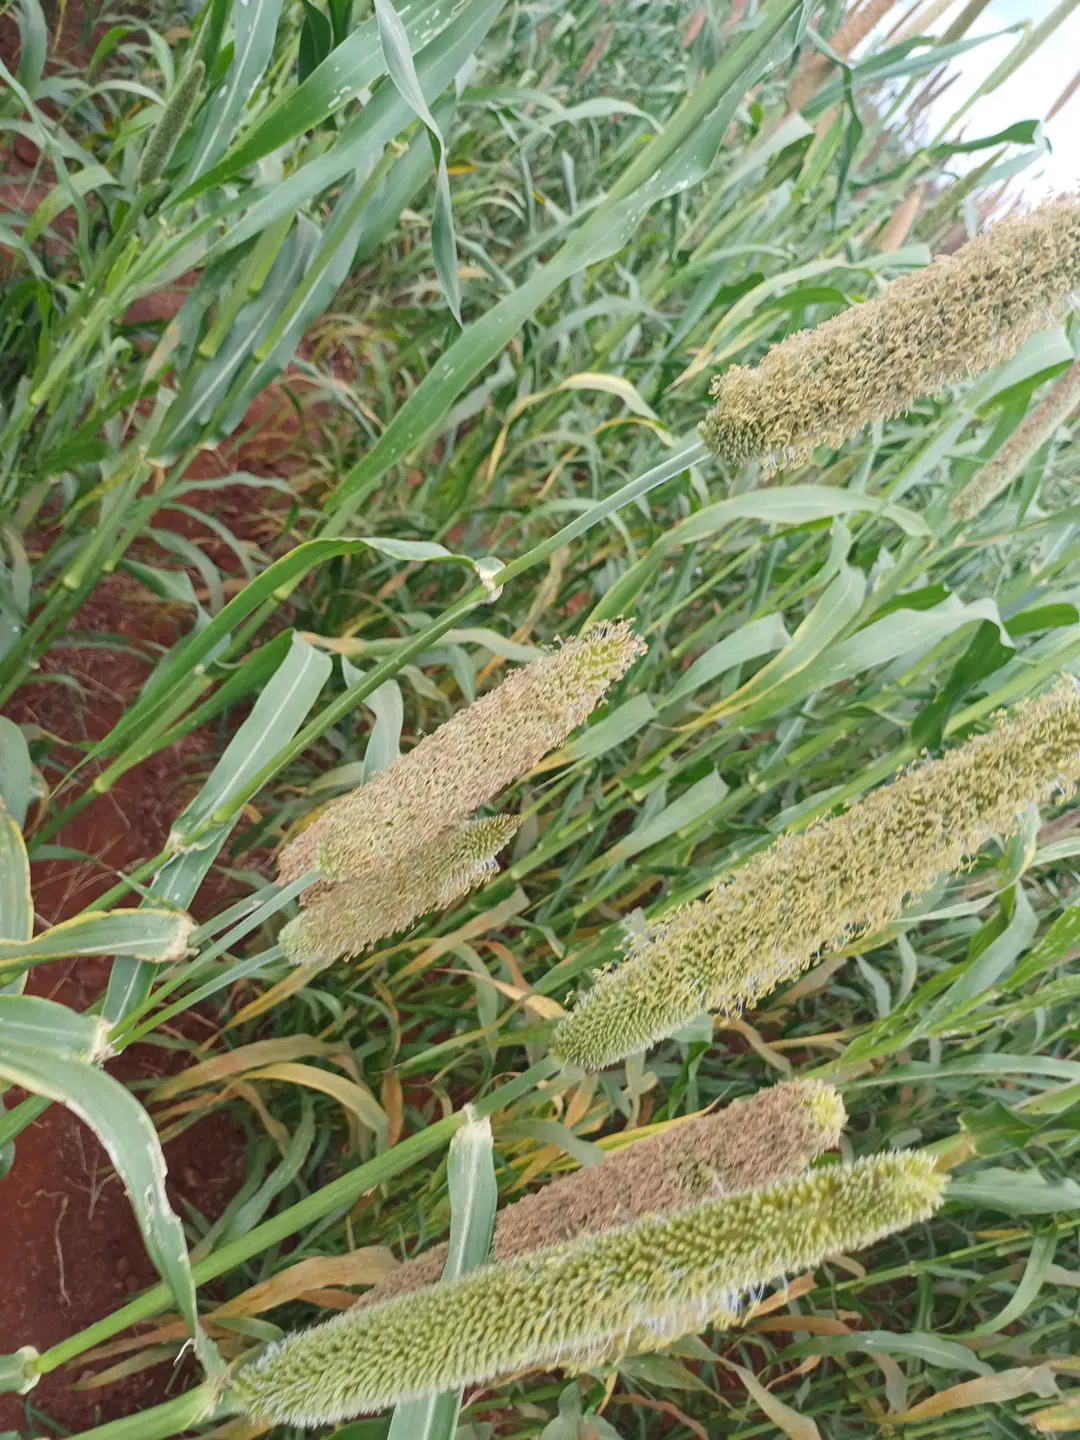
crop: pearl millet
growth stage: filling grain
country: Kenya
